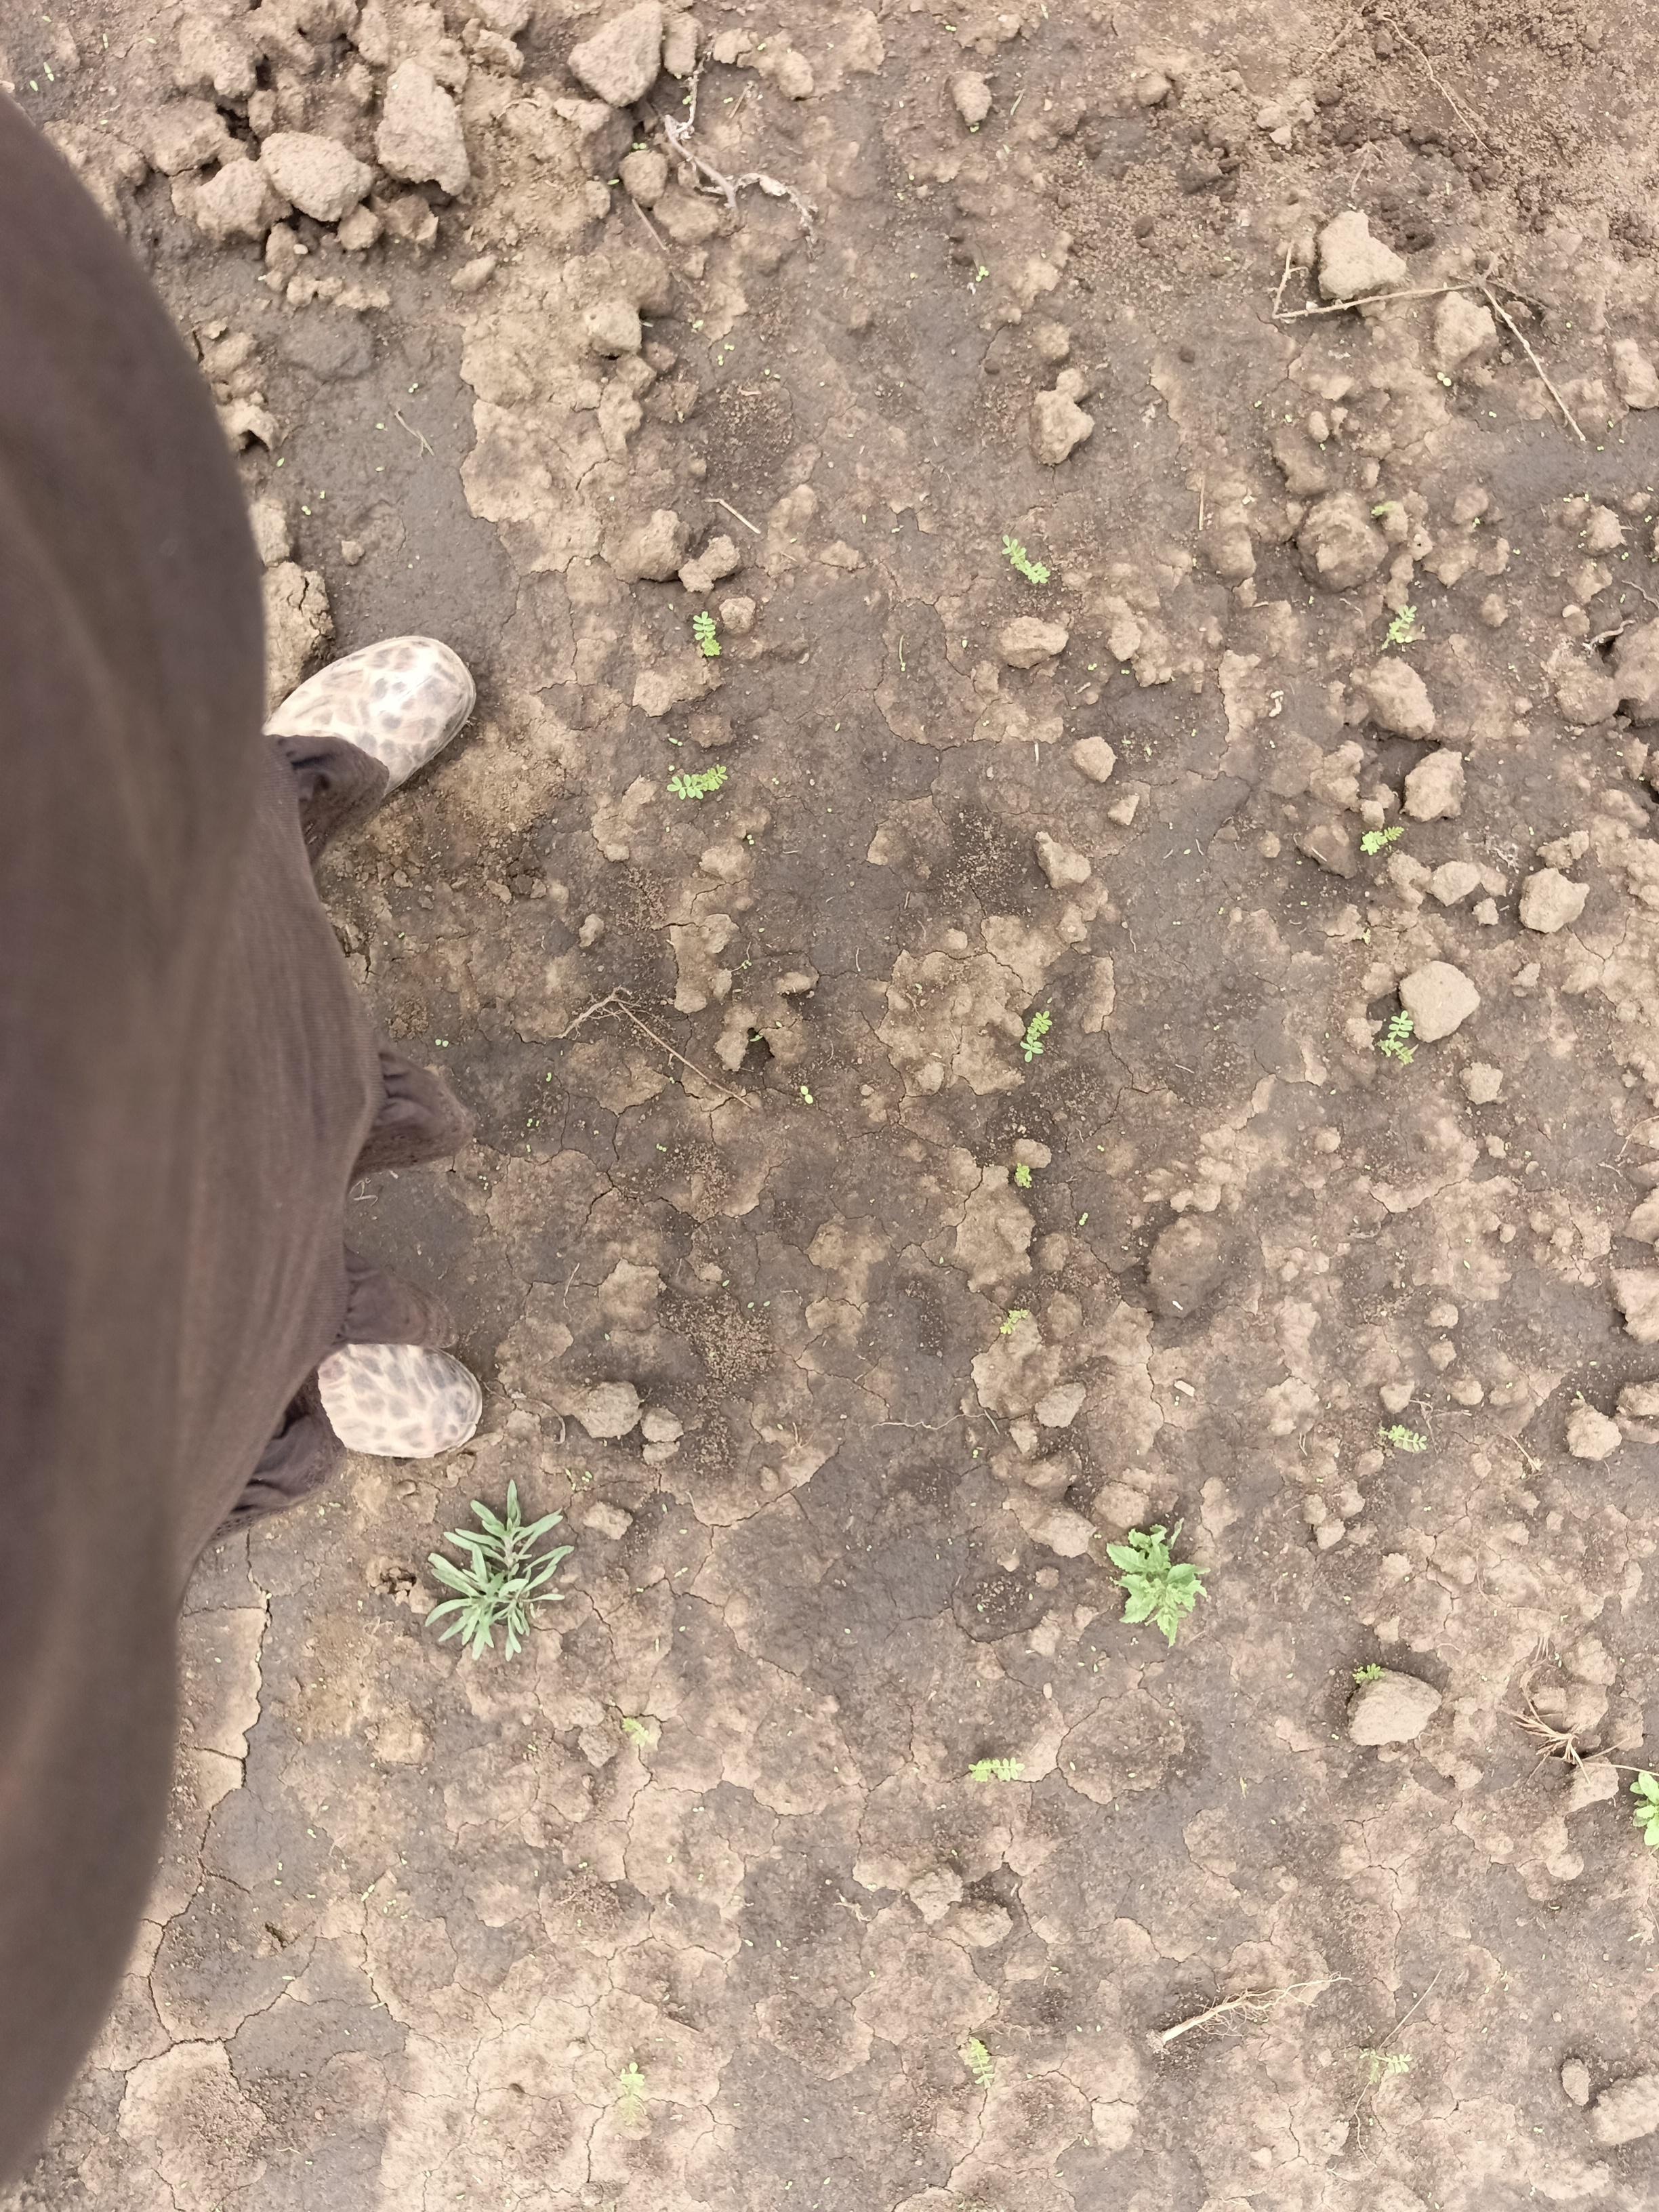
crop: chickpea
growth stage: emergence
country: Tanzania
